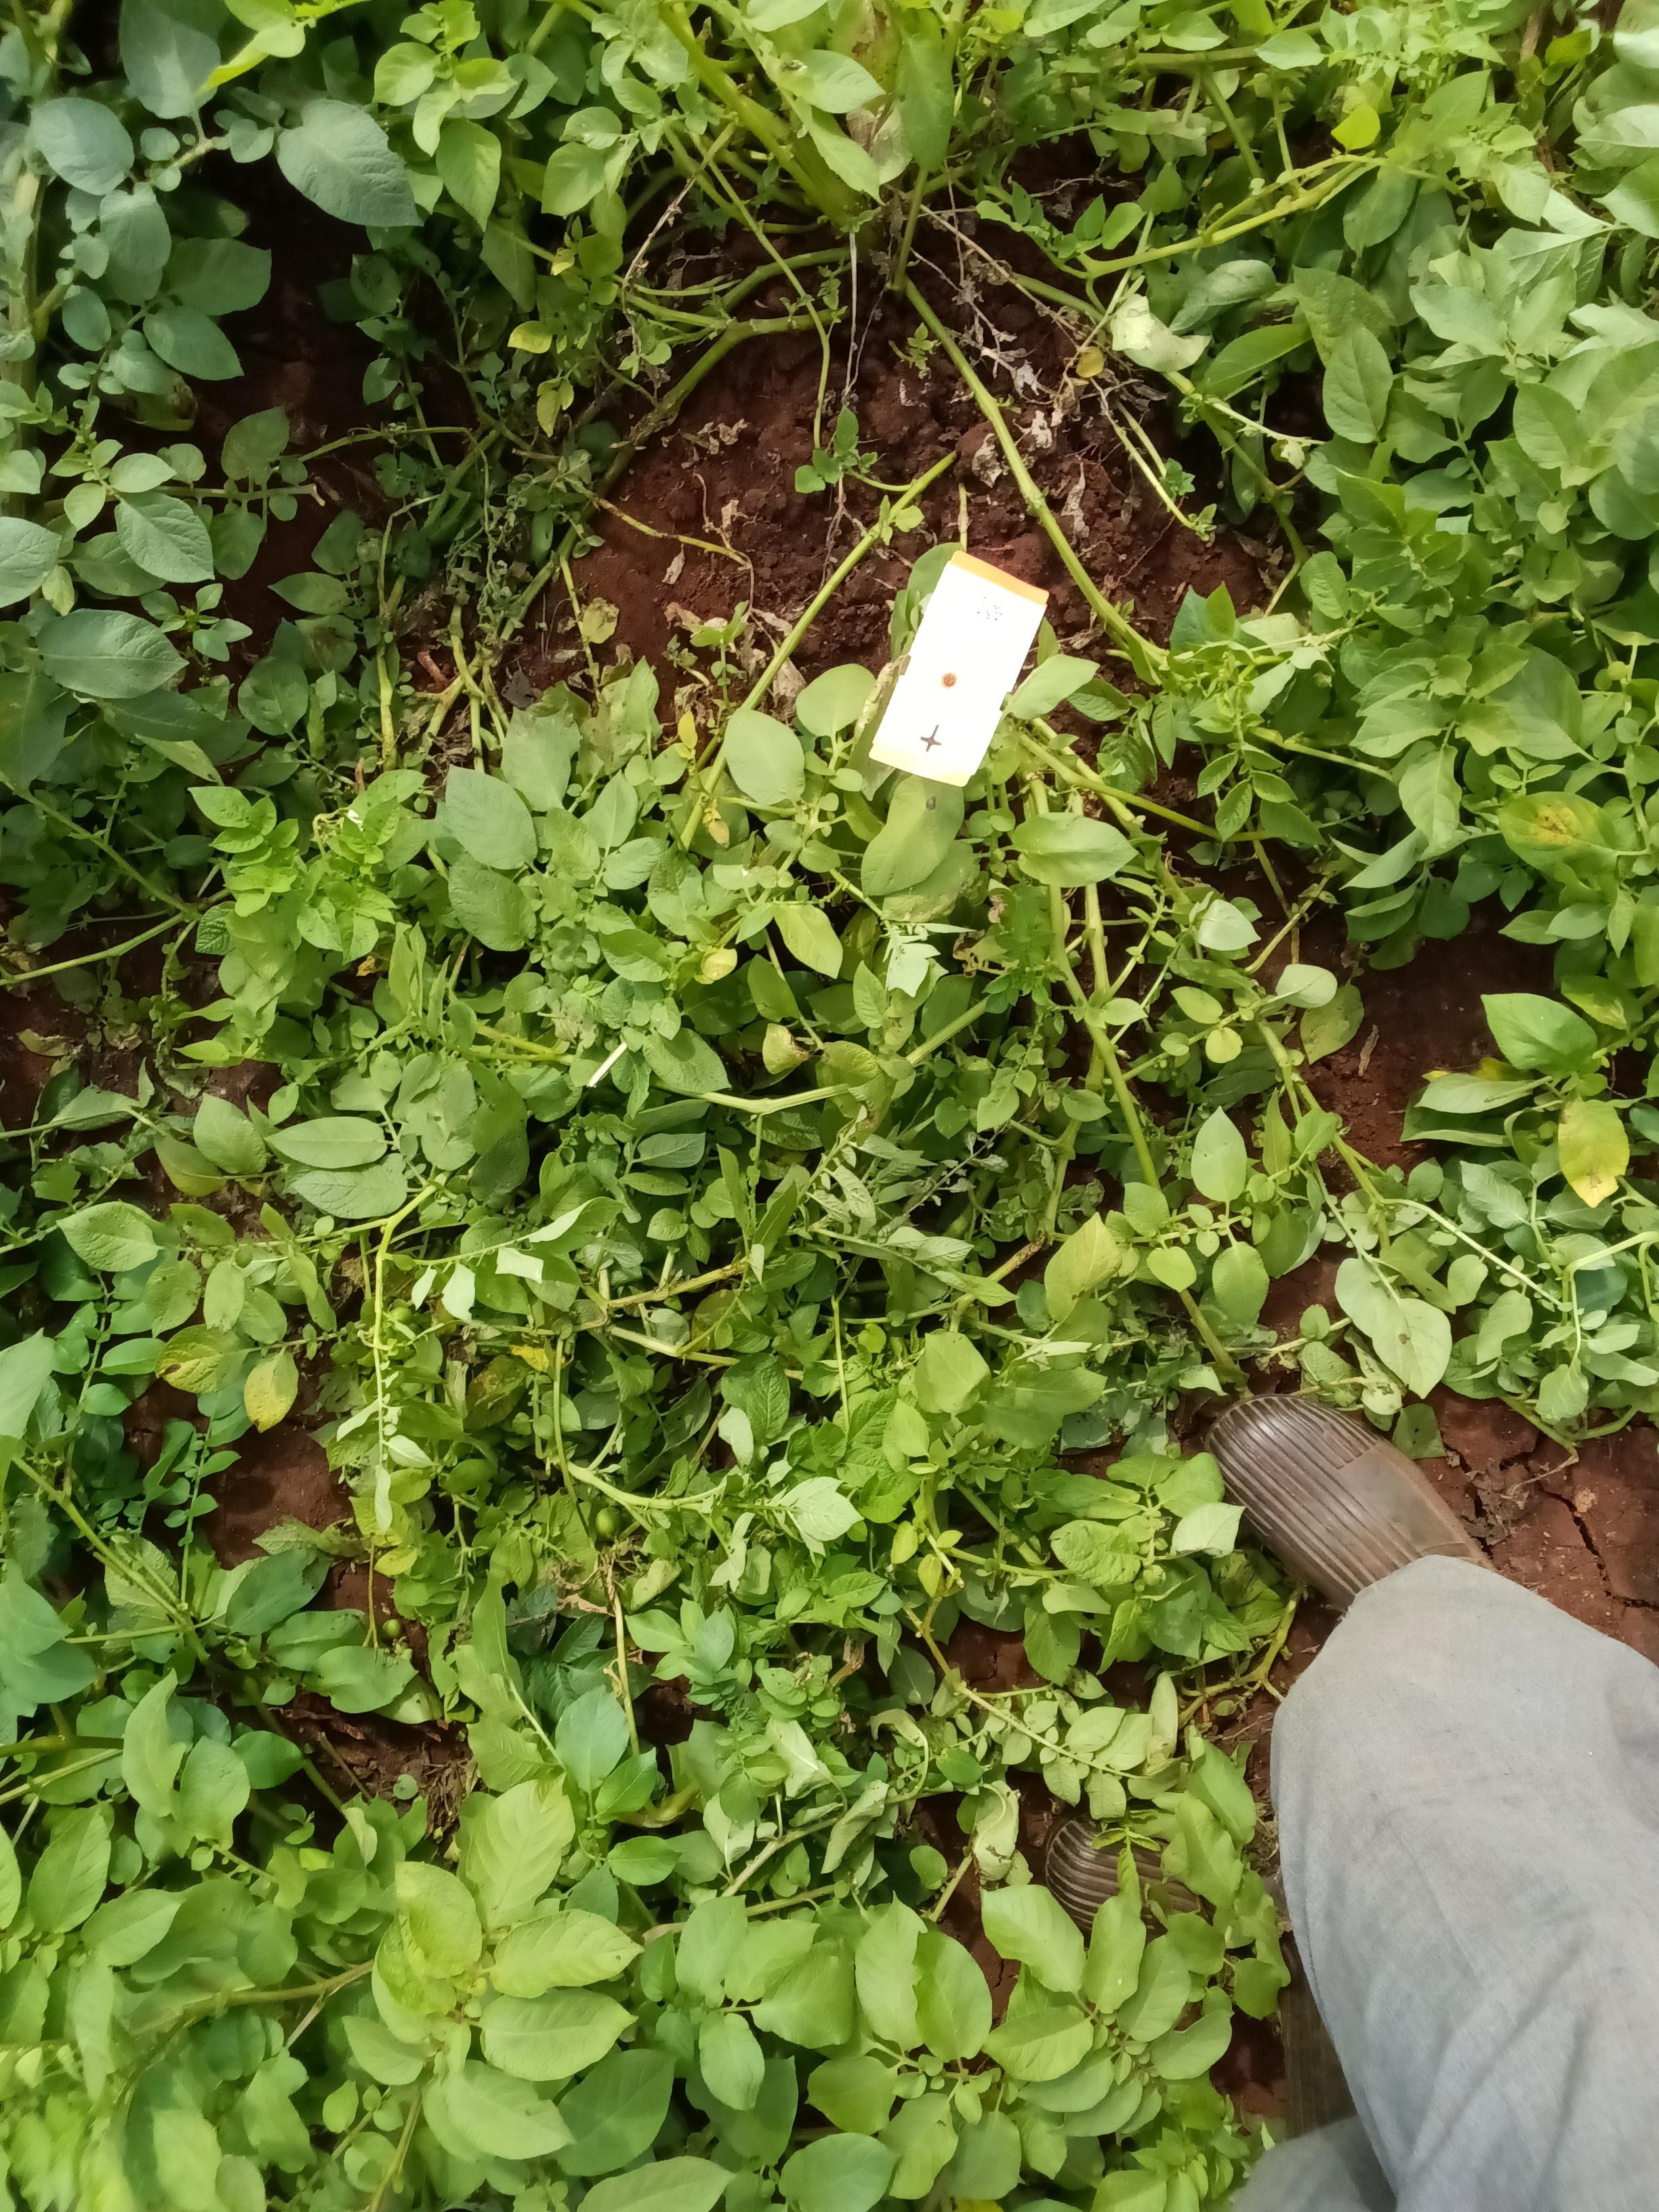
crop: potato
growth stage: maturity
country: Kenya
